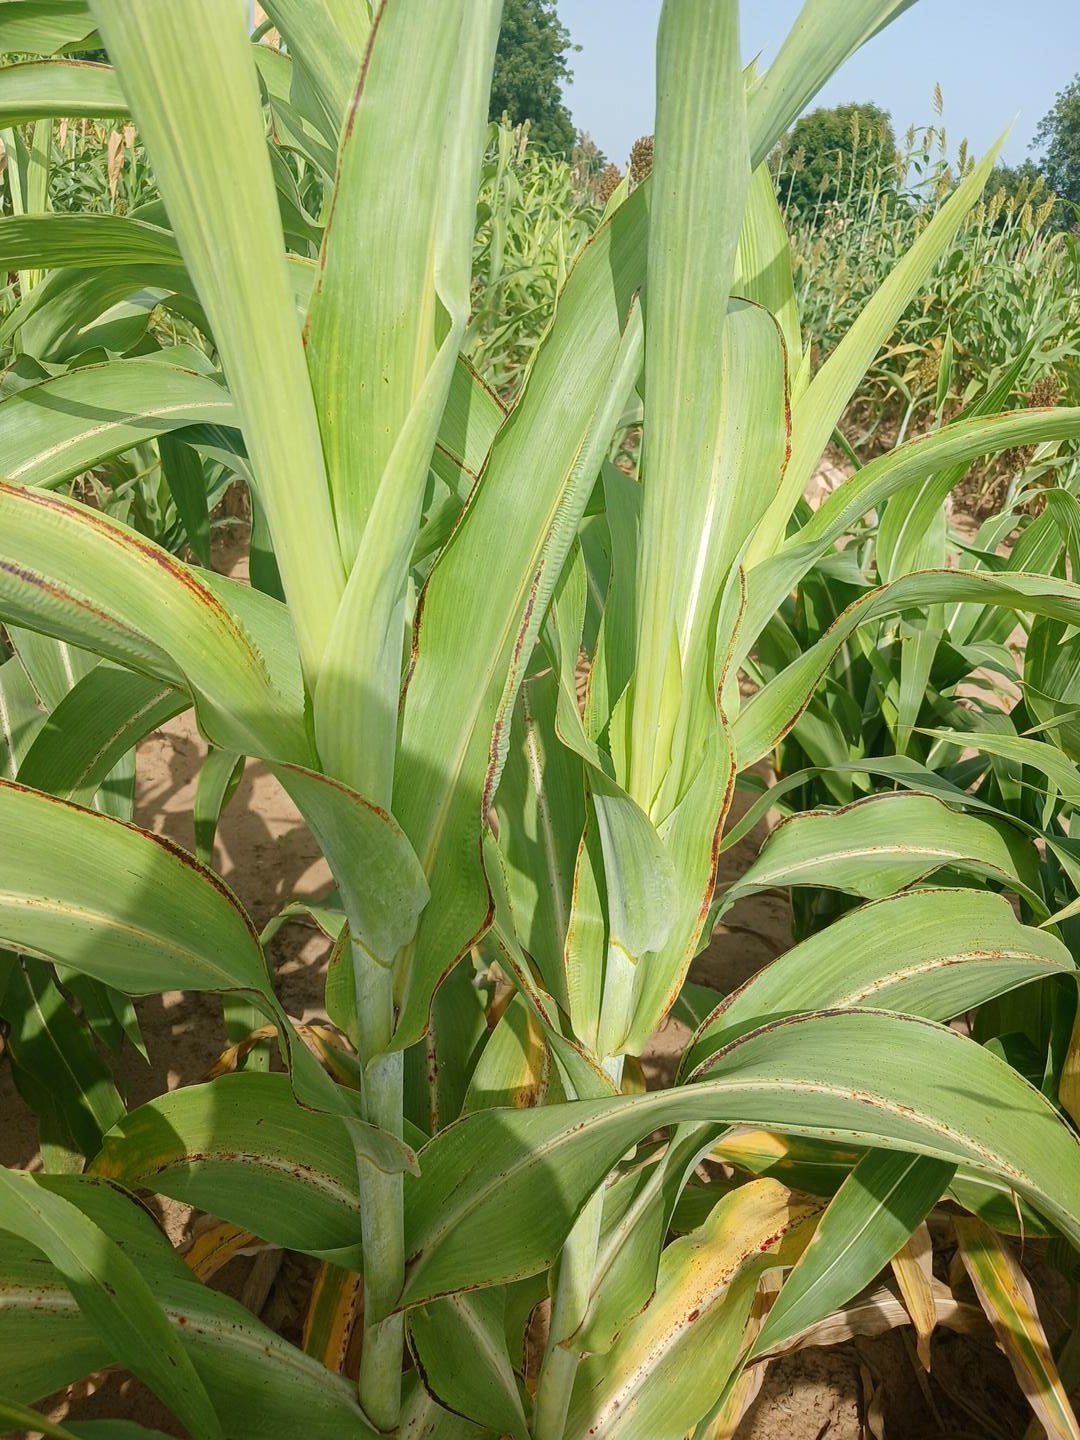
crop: pearl millet
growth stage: vegetative
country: Senegal
